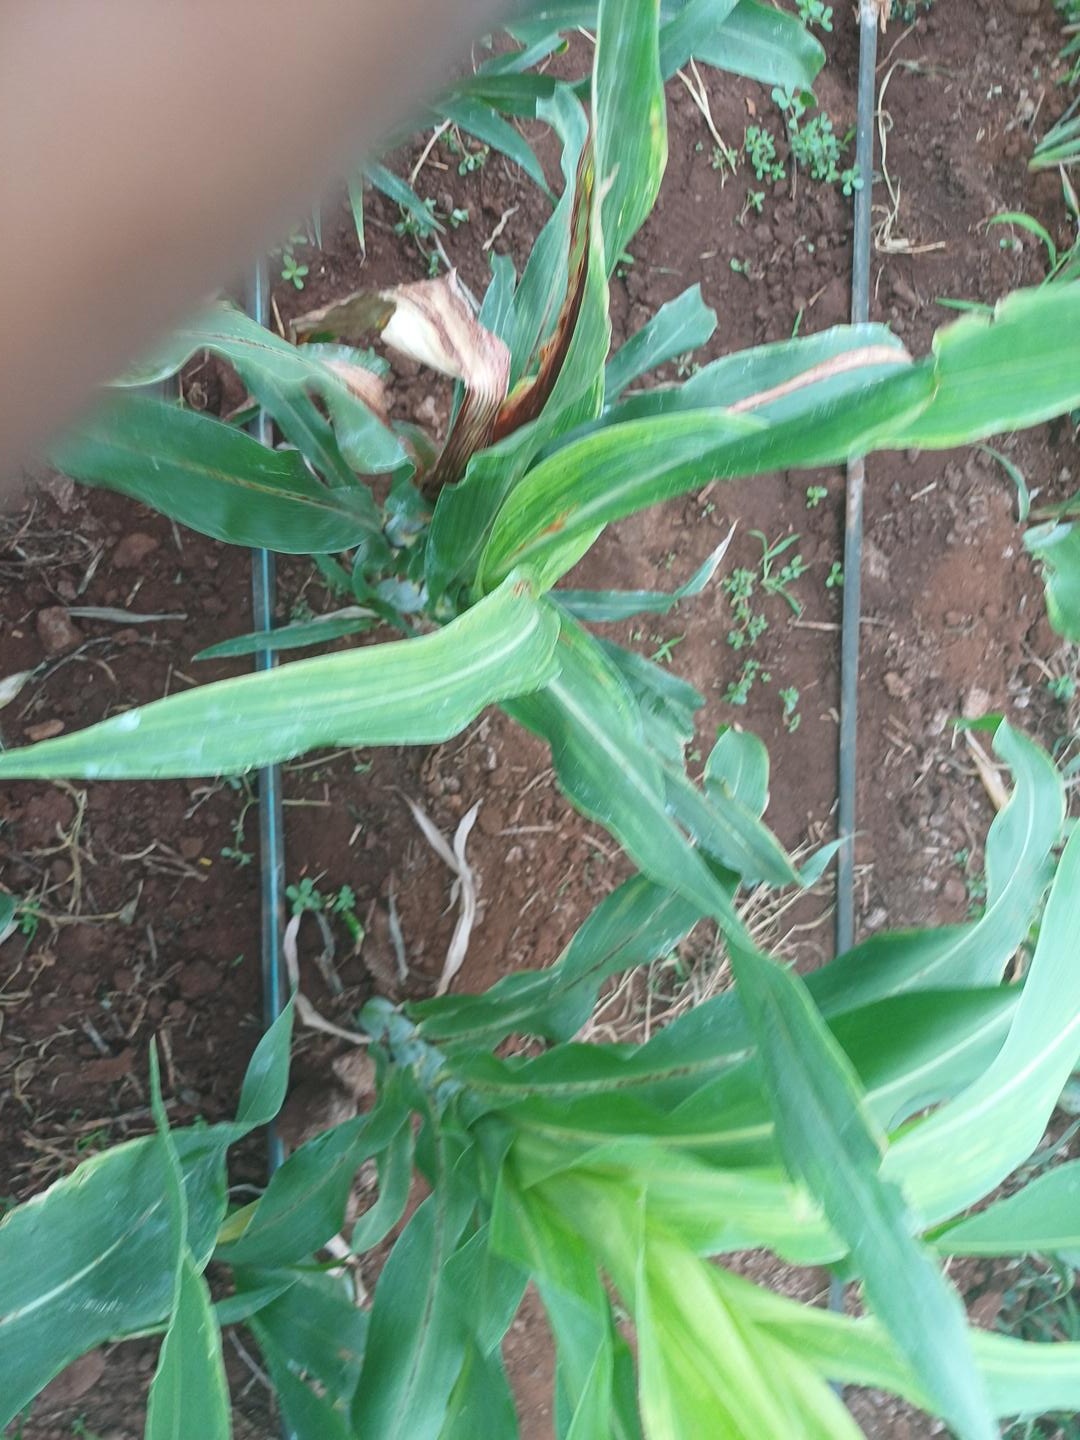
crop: sorghum
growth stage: heading tuber
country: Kenya
